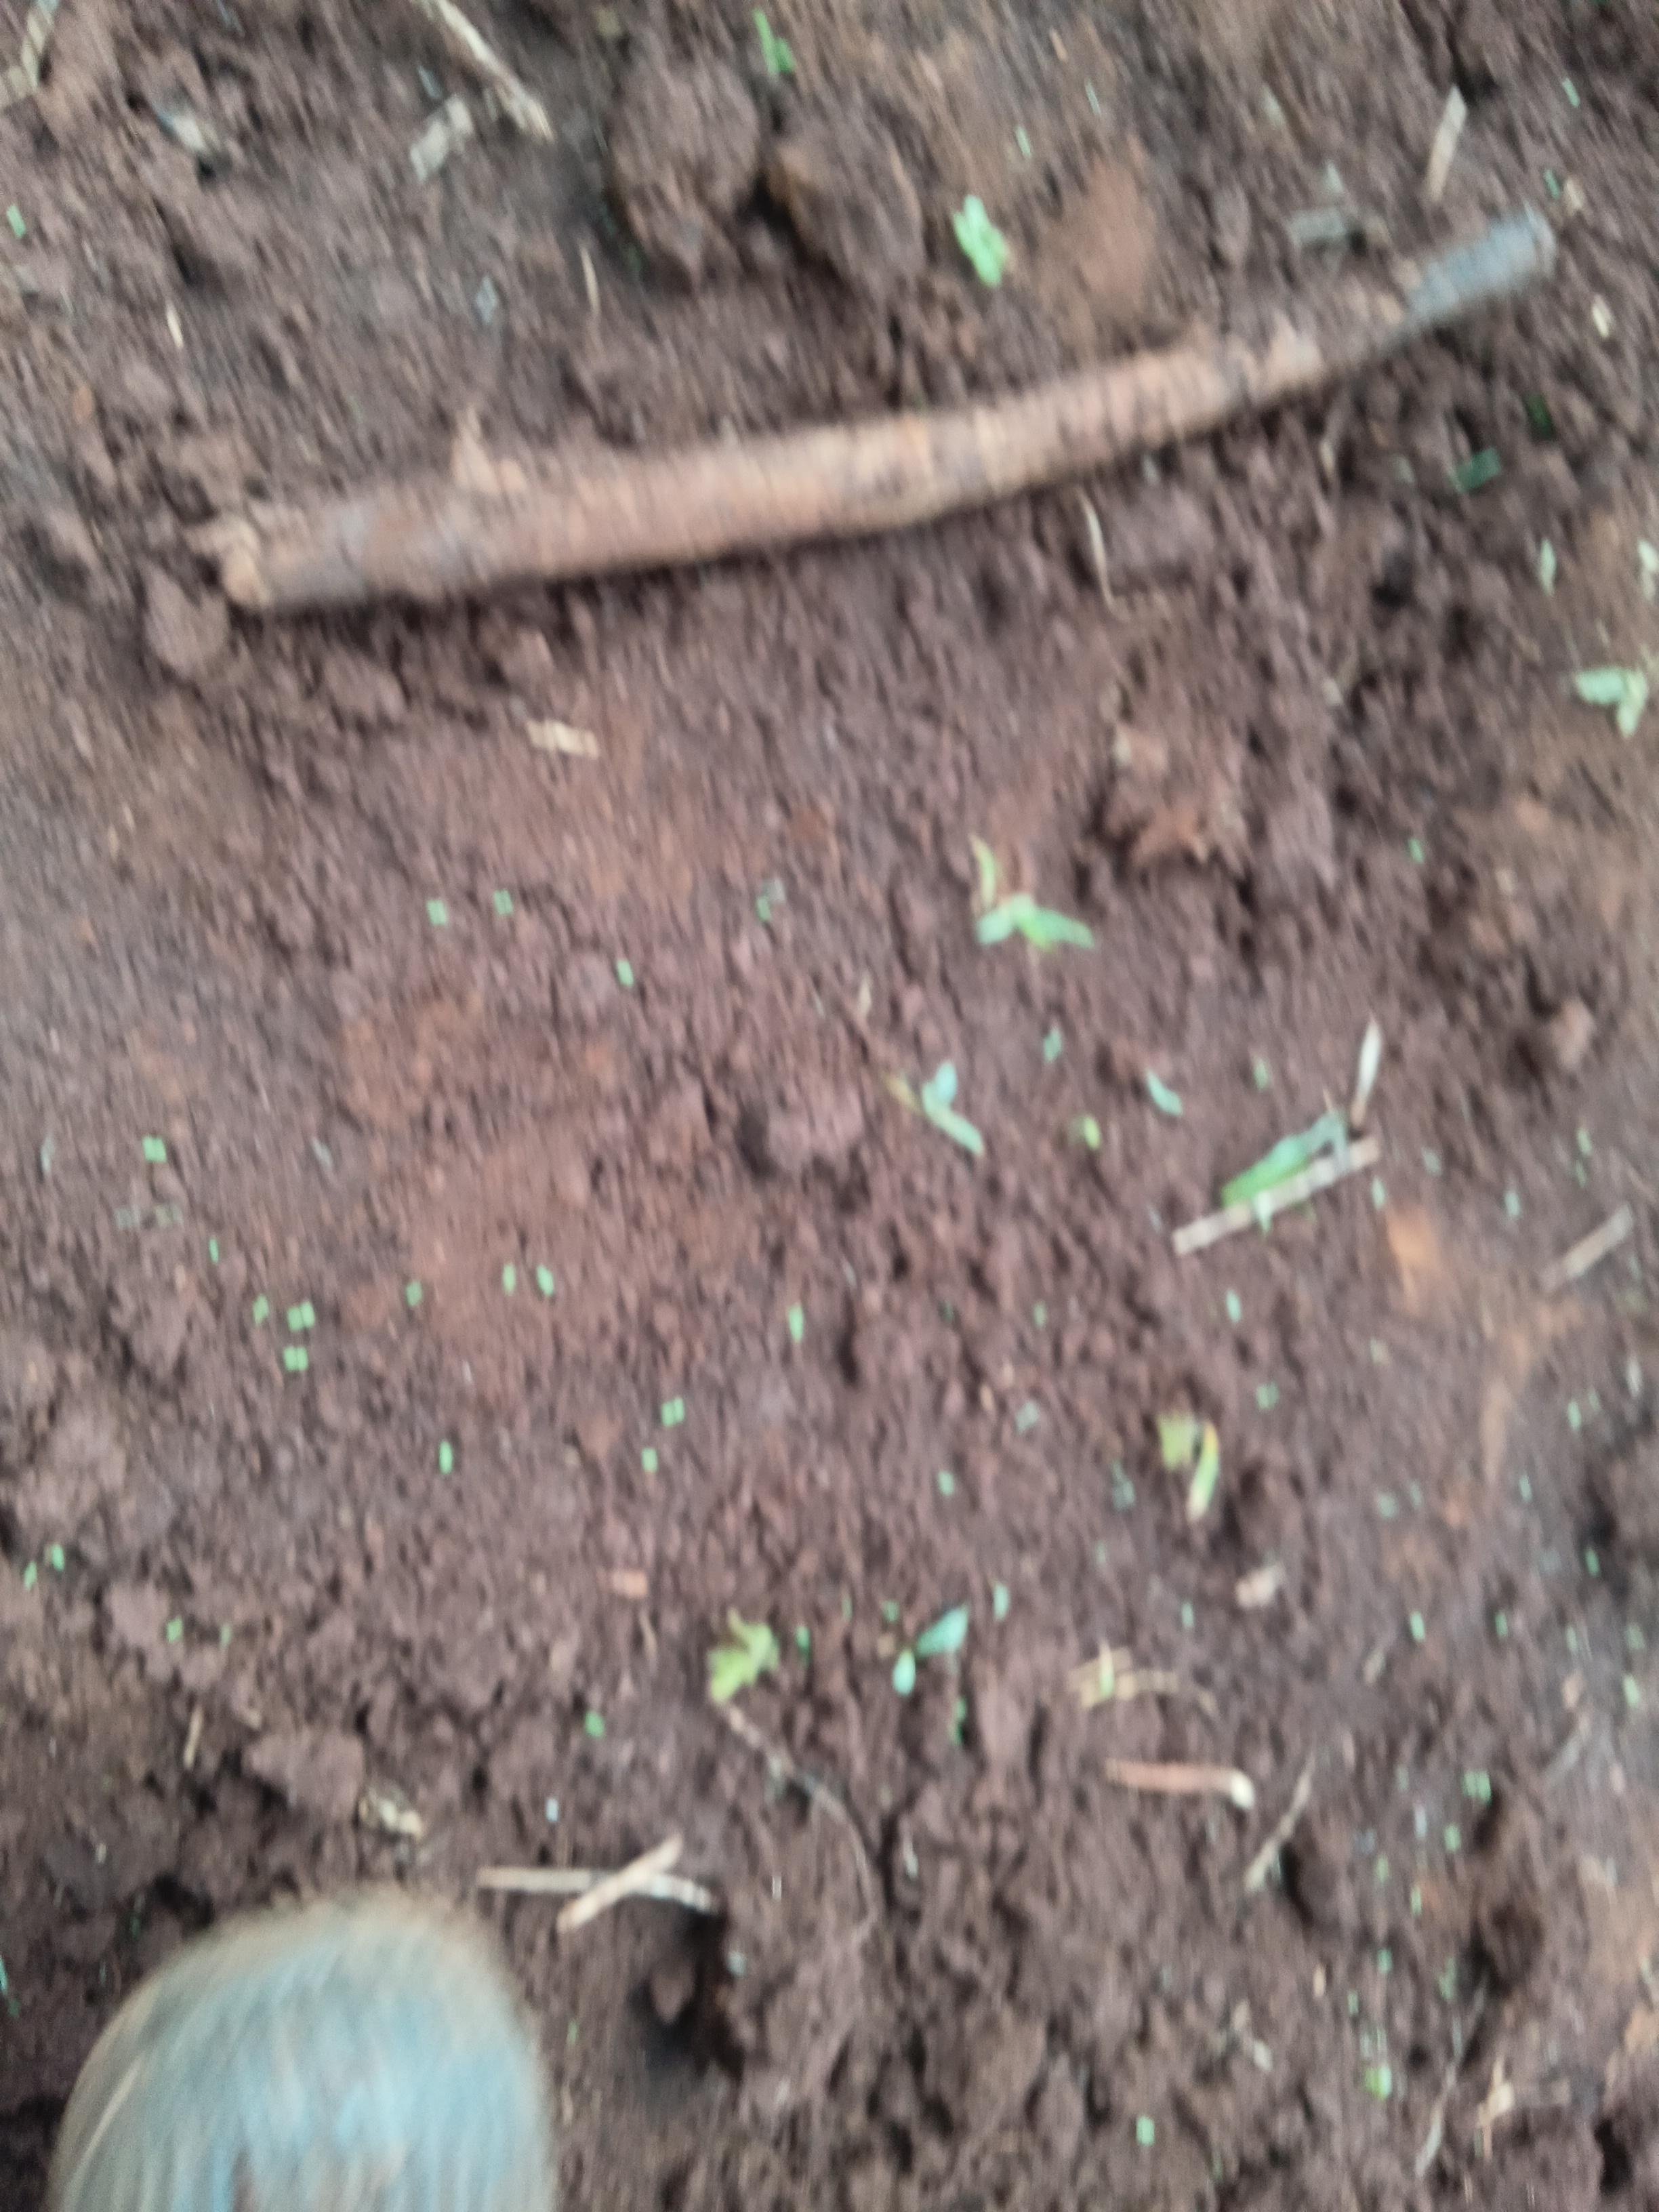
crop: potato
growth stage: vegetative
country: Kenya
